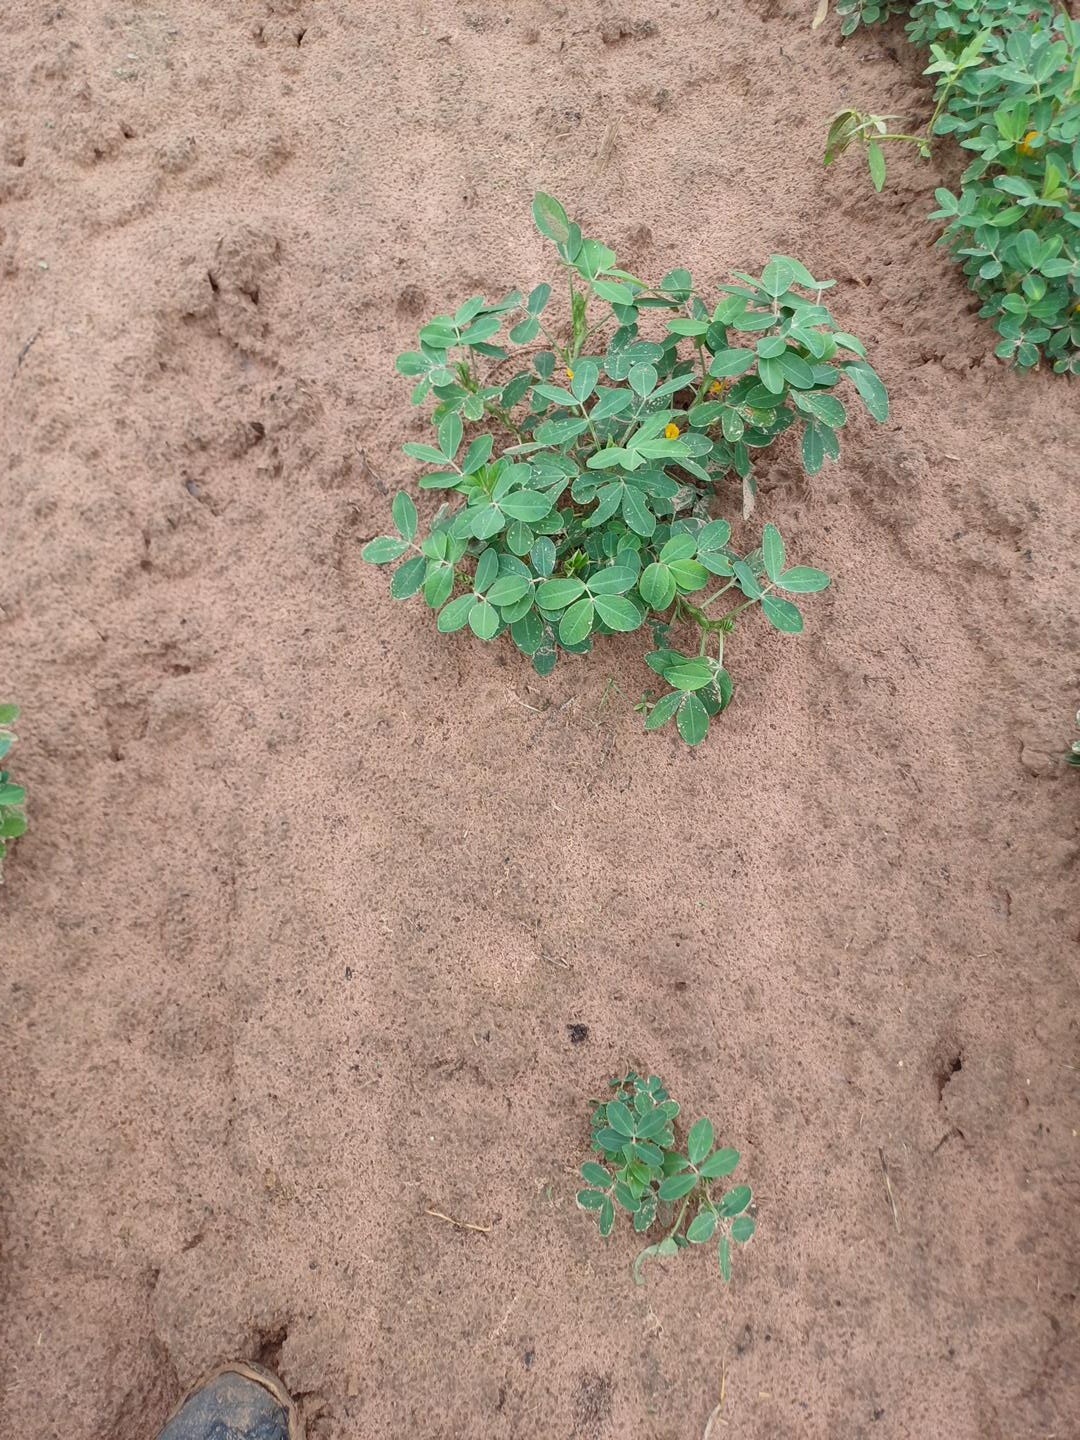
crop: groundnut
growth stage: flowering
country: Senegal
